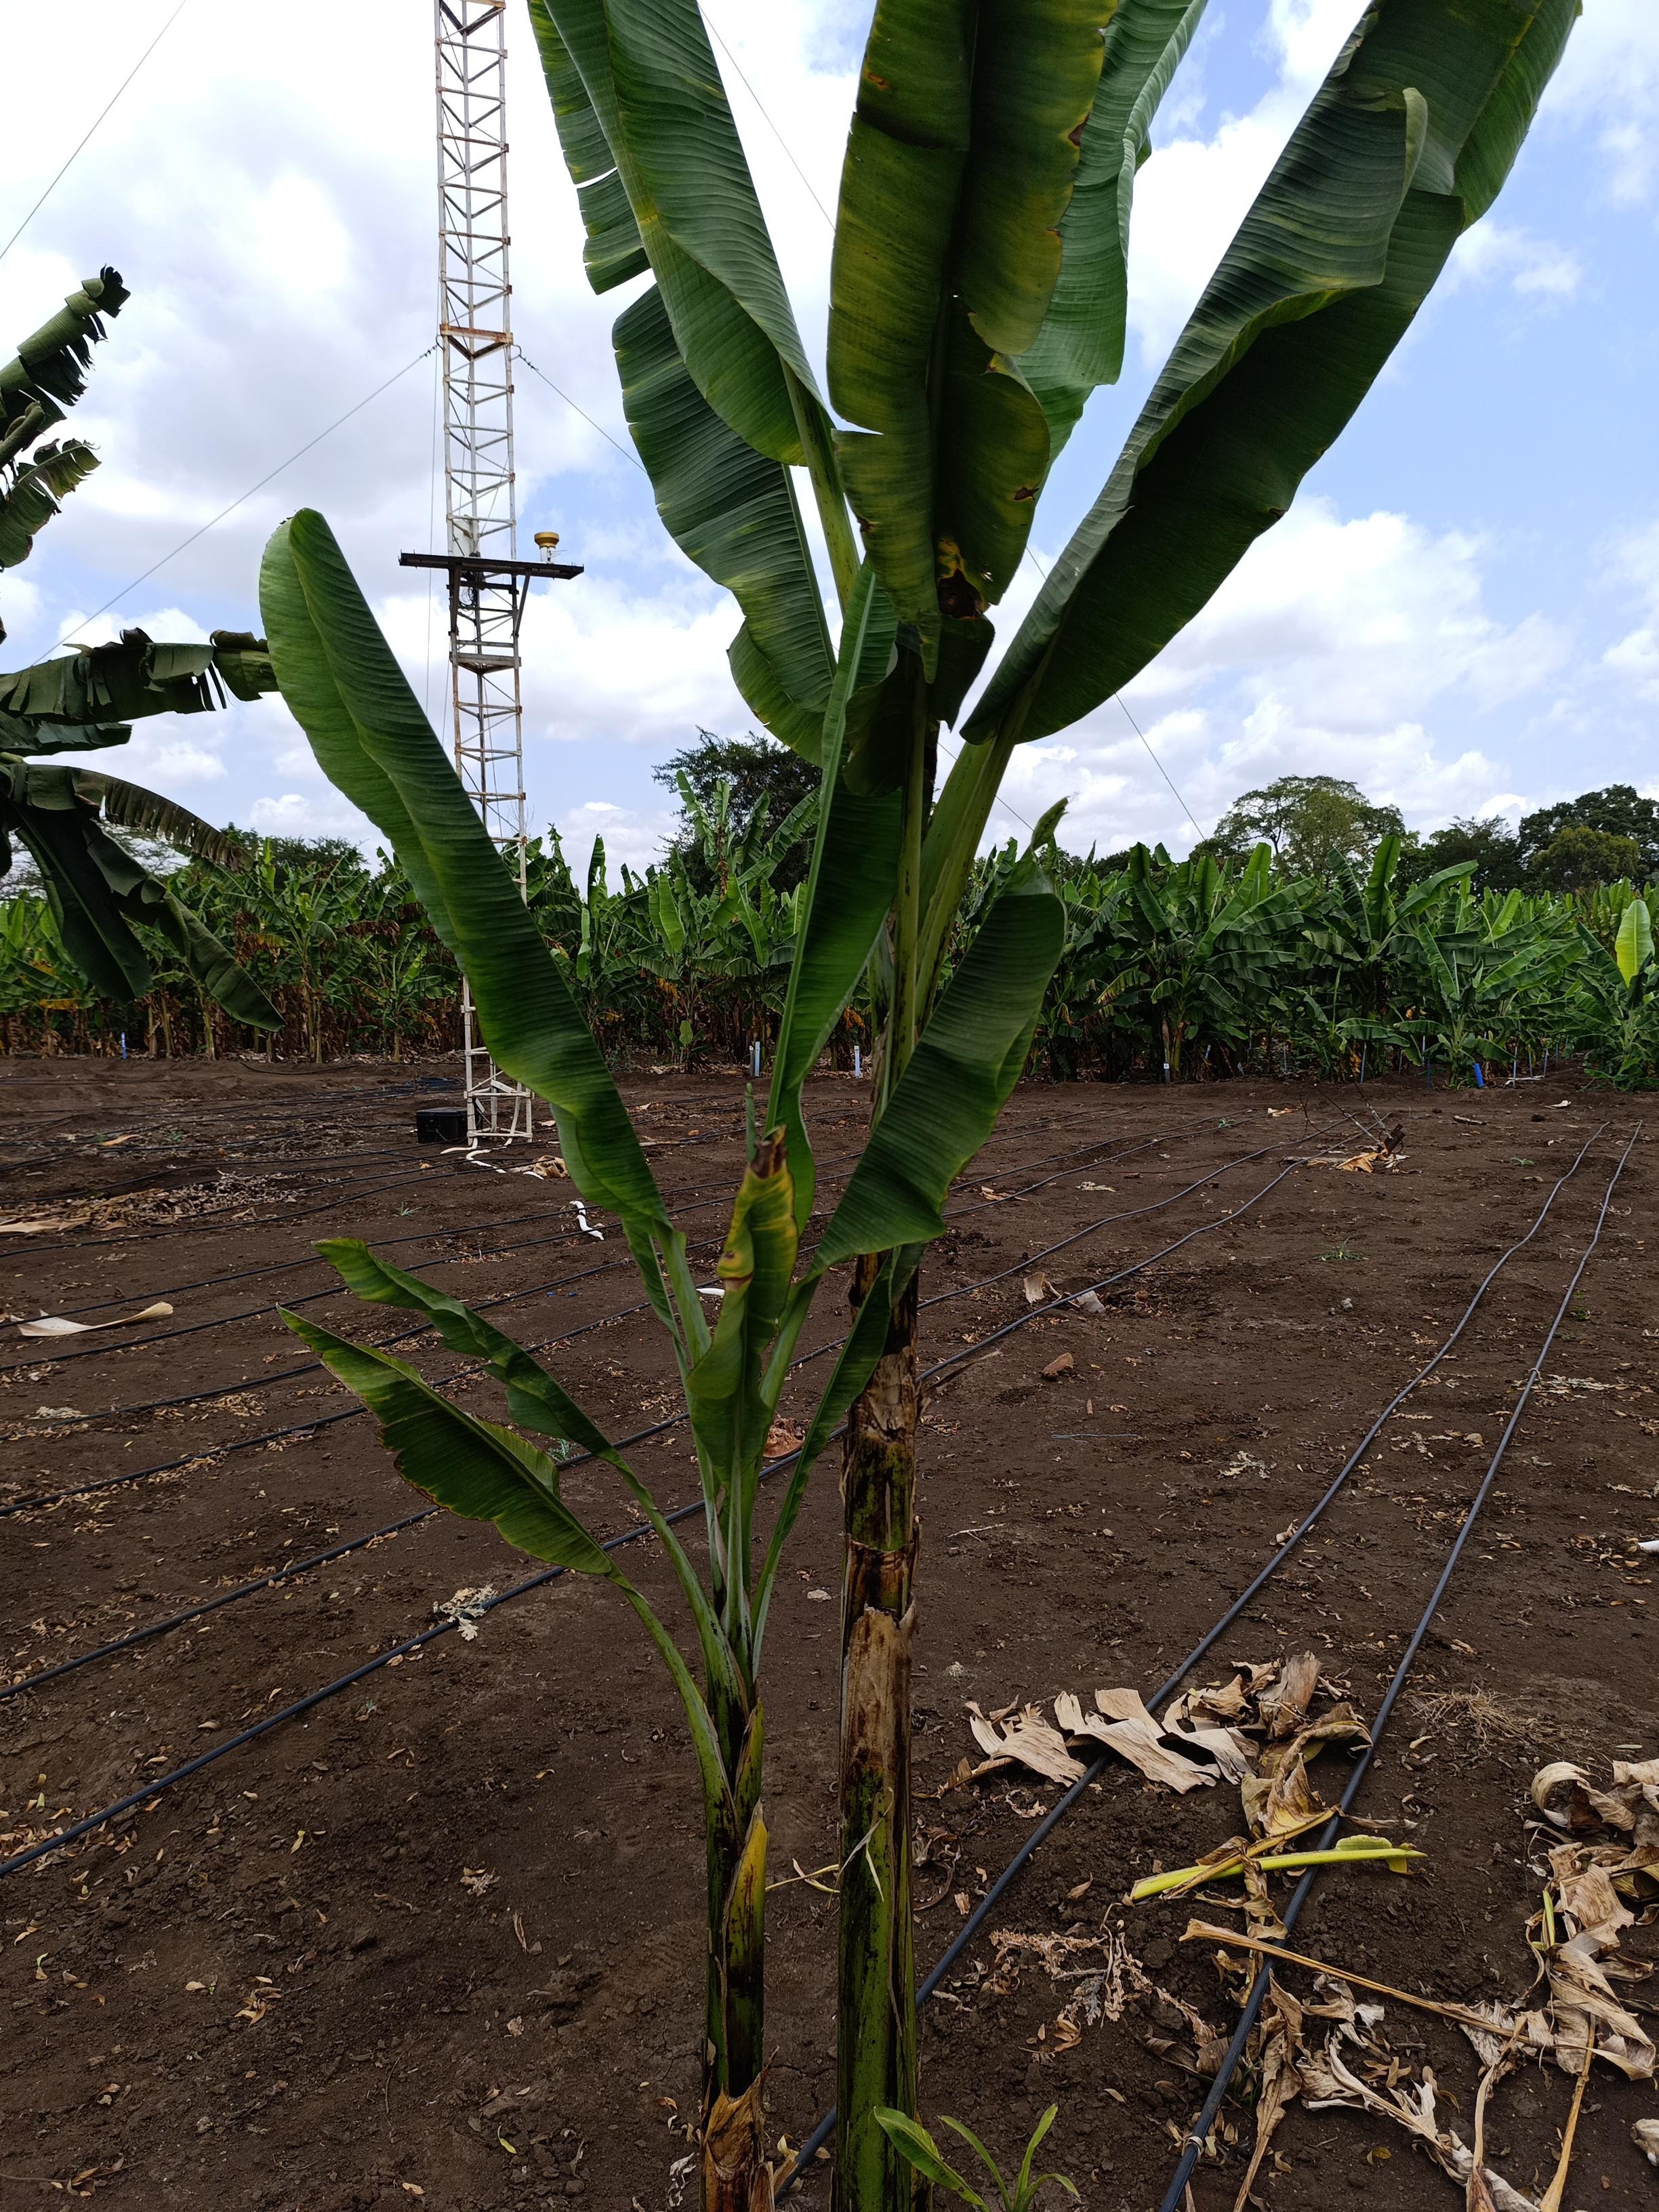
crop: banana
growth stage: vegetative
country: Tanzania
